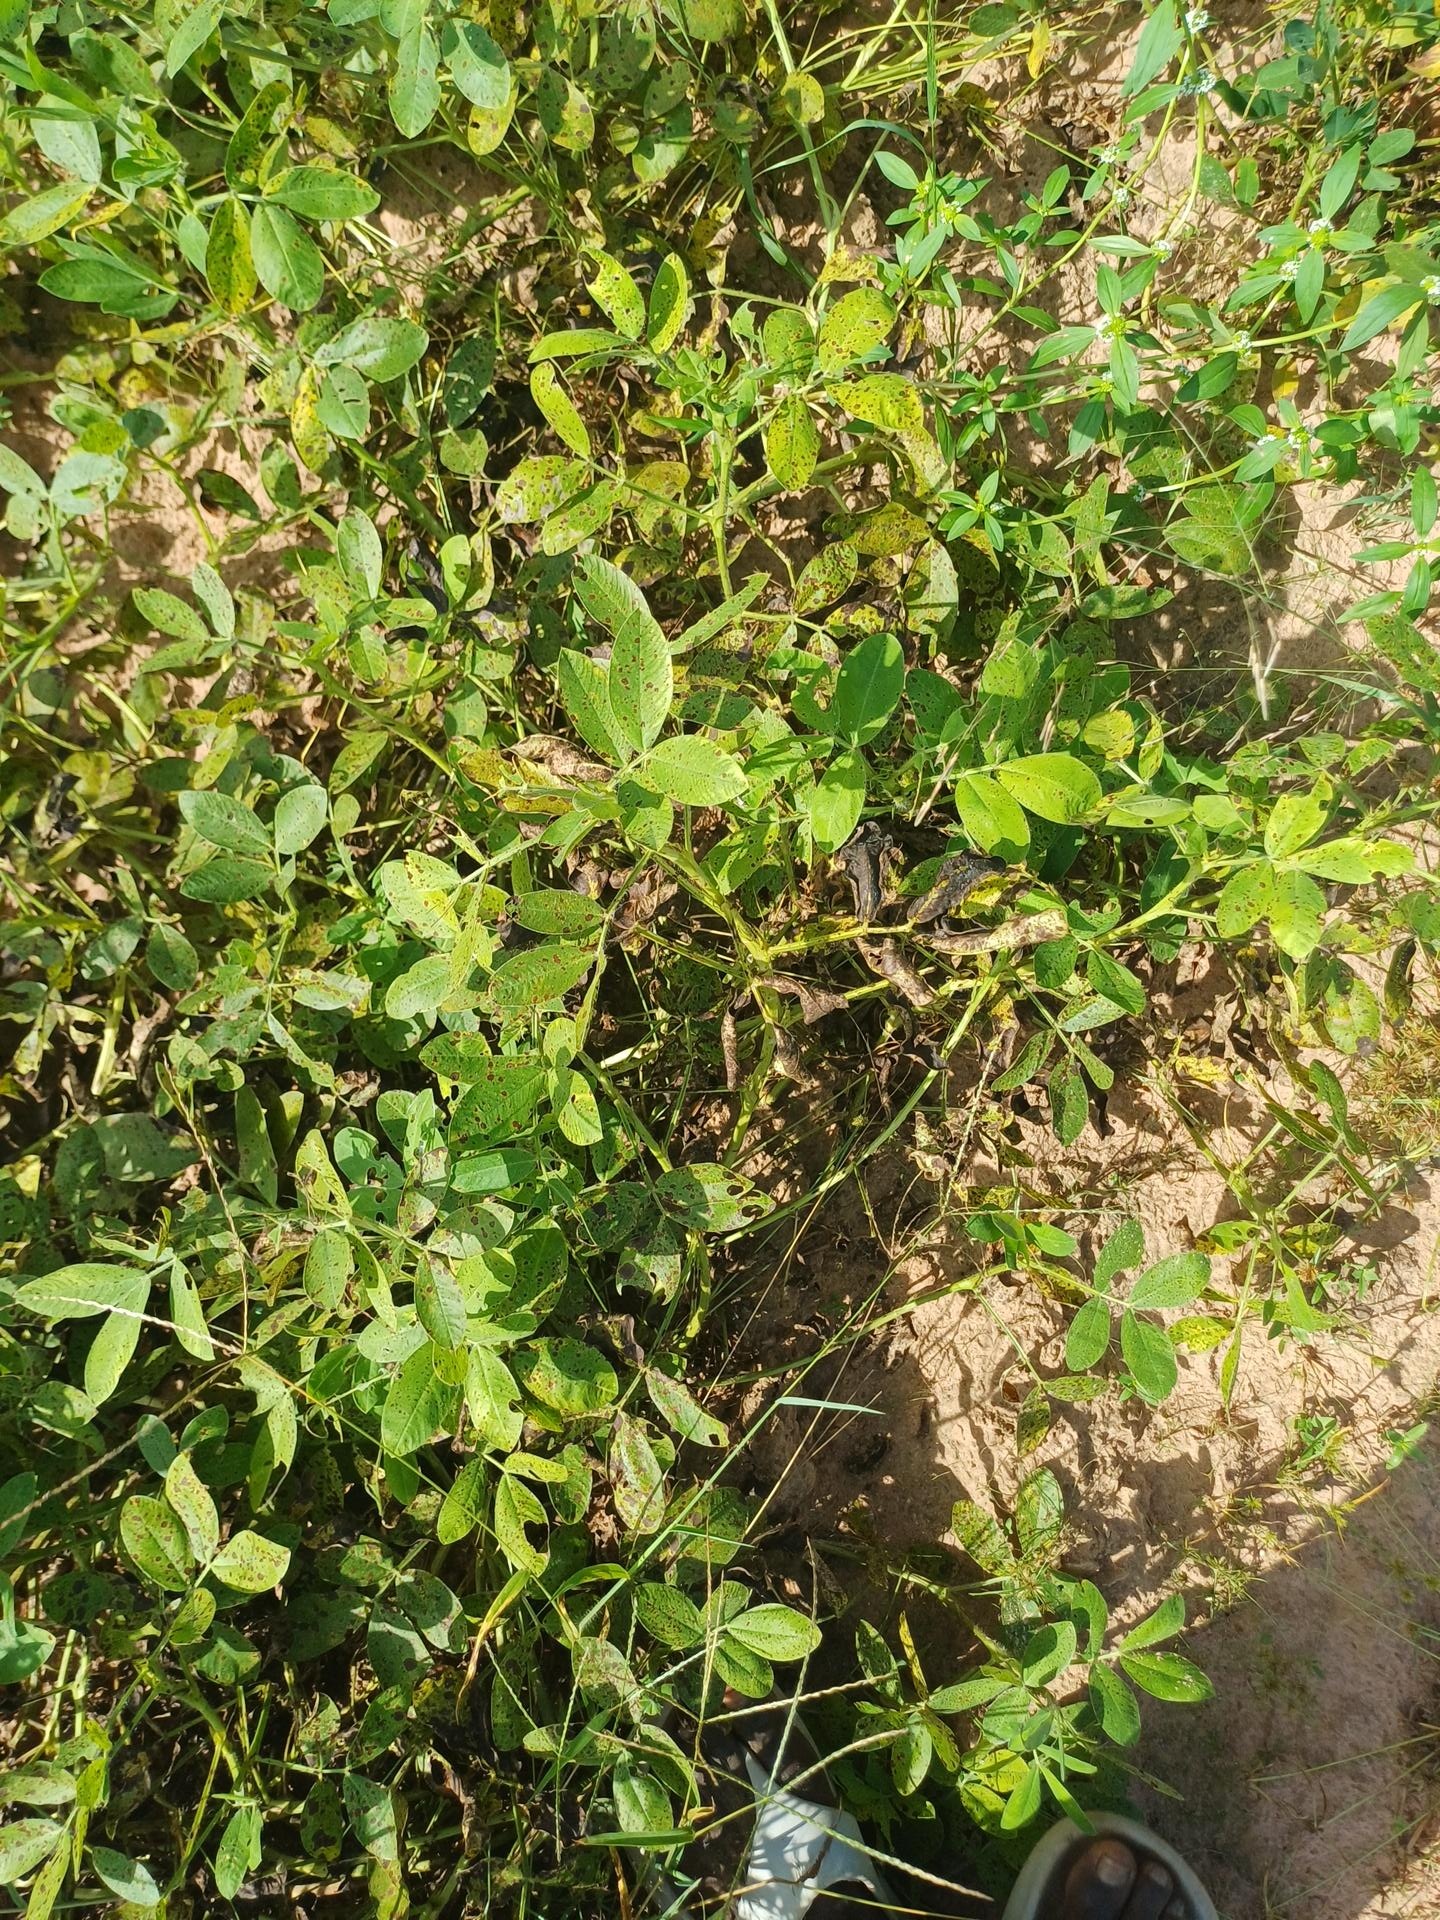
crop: groundnut
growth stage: flowering
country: Senegal
